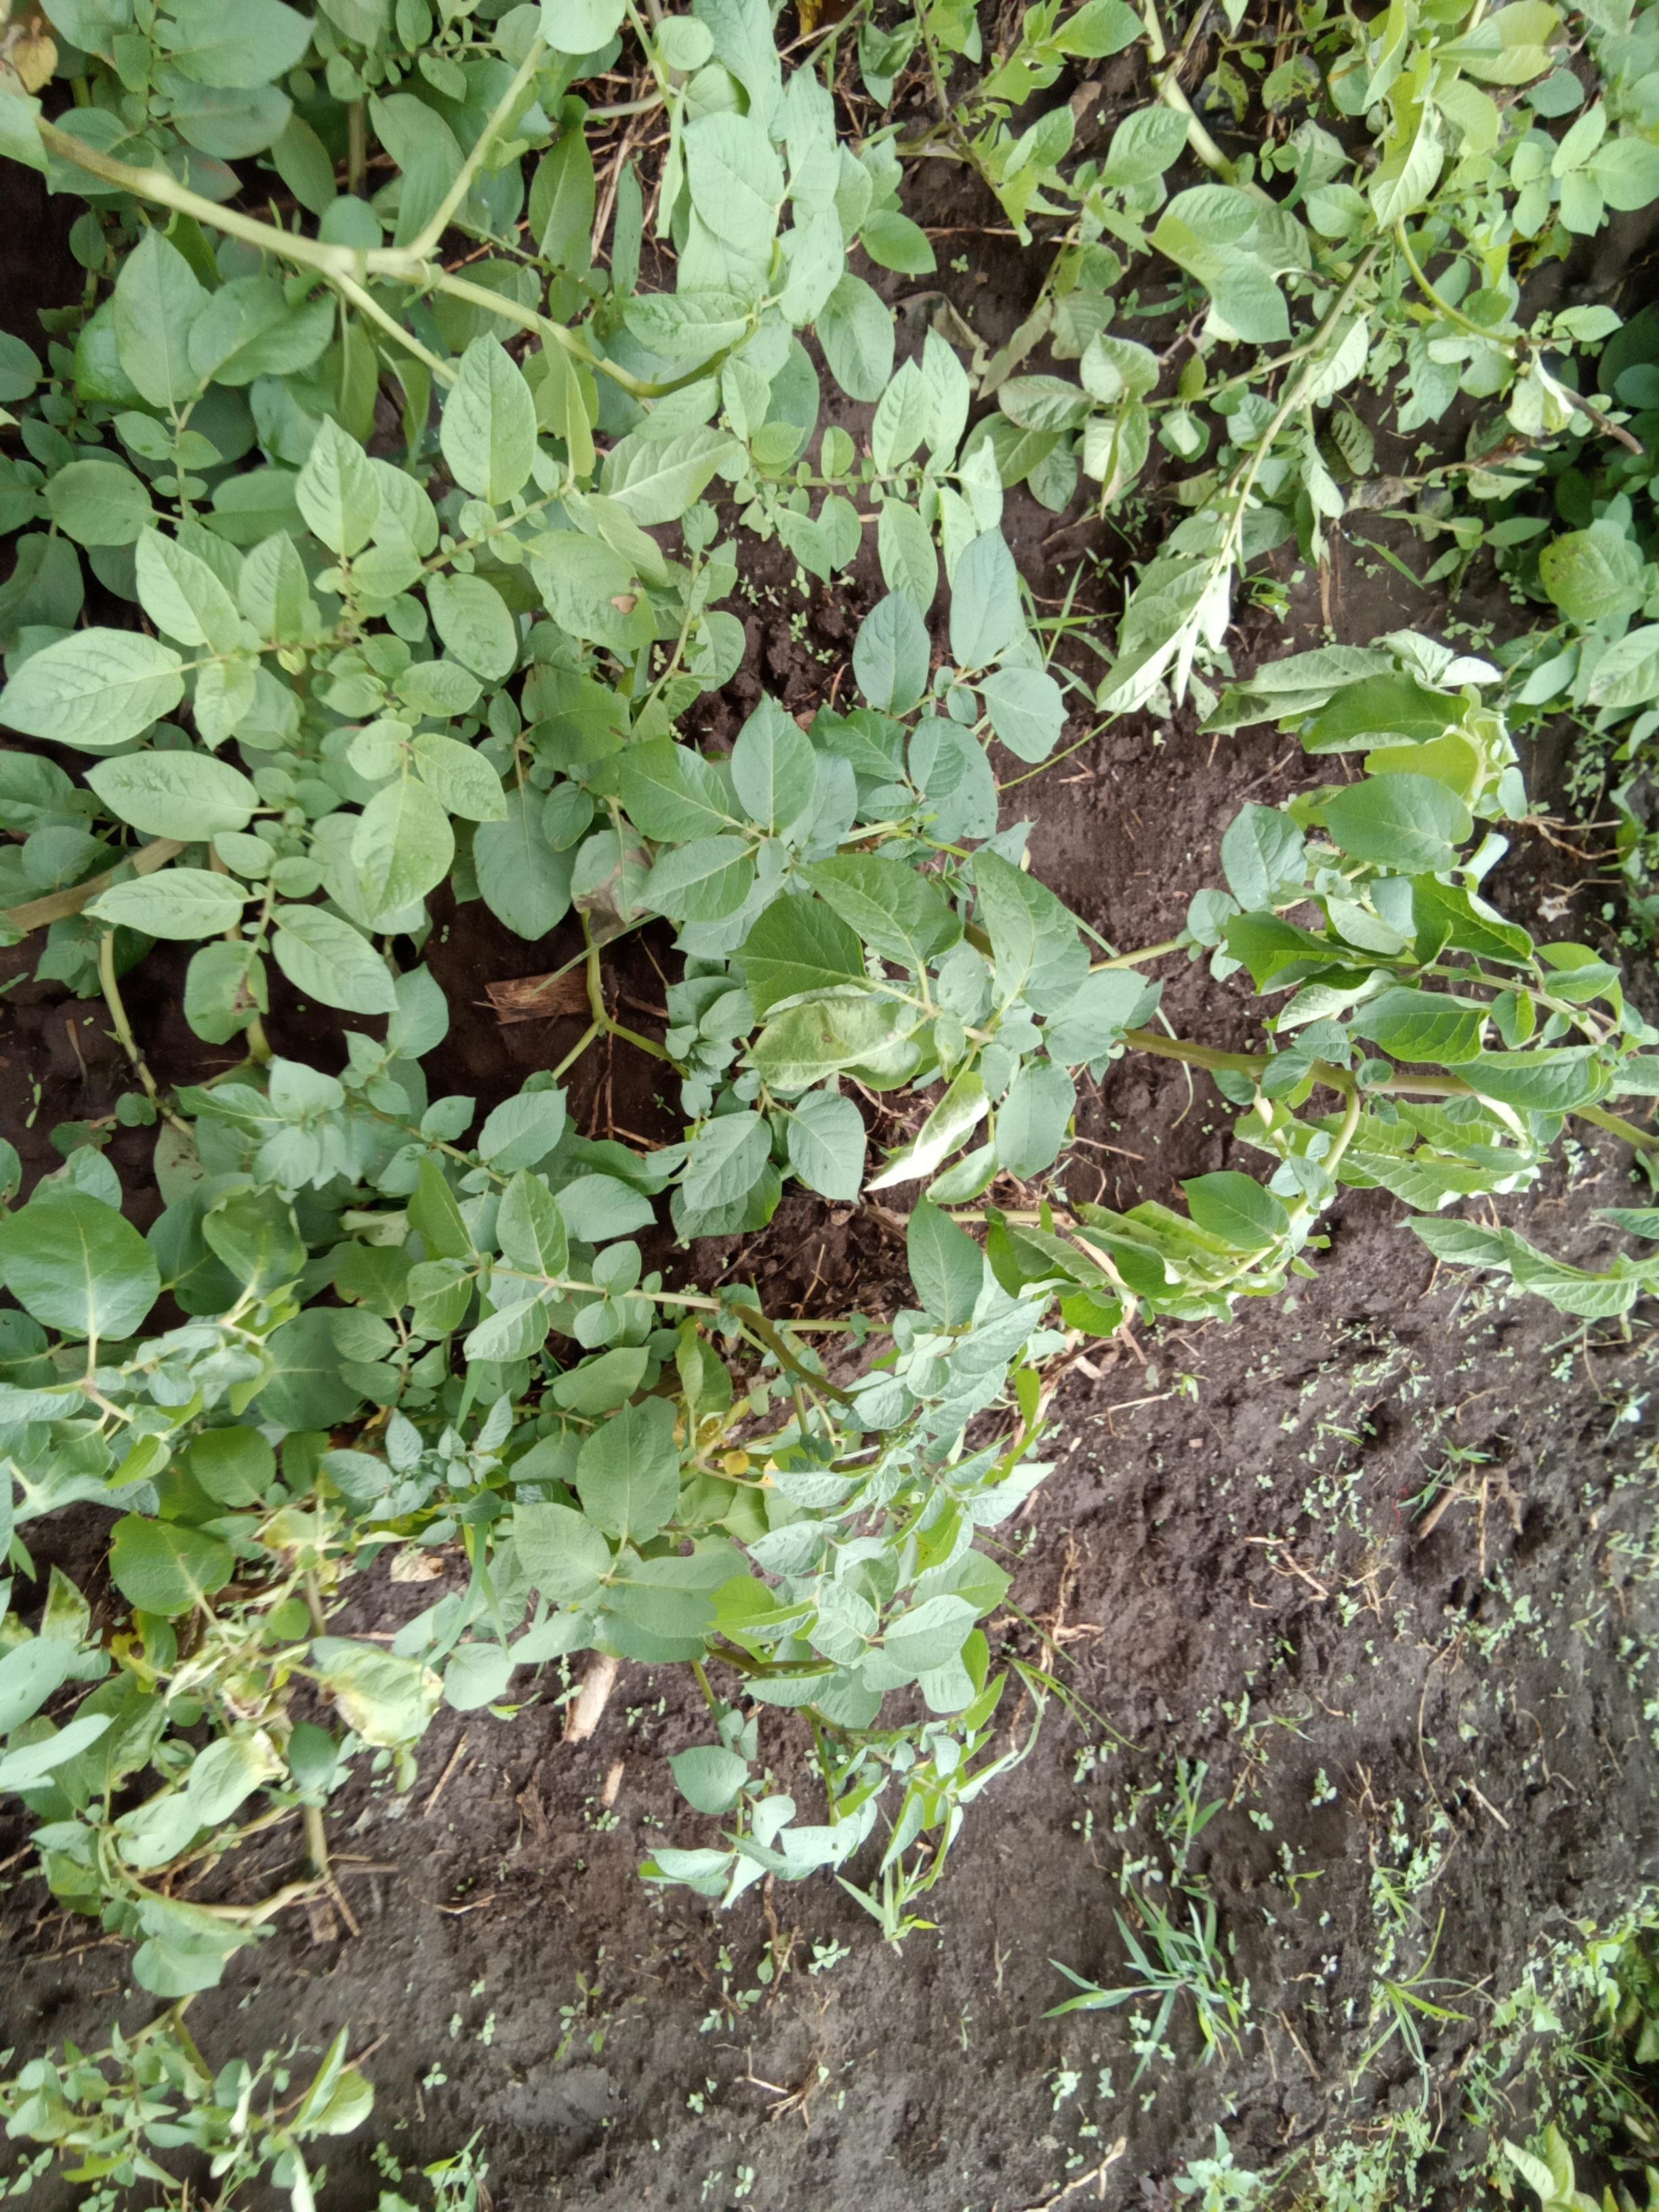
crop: potato
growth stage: vegetative
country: Kenya
